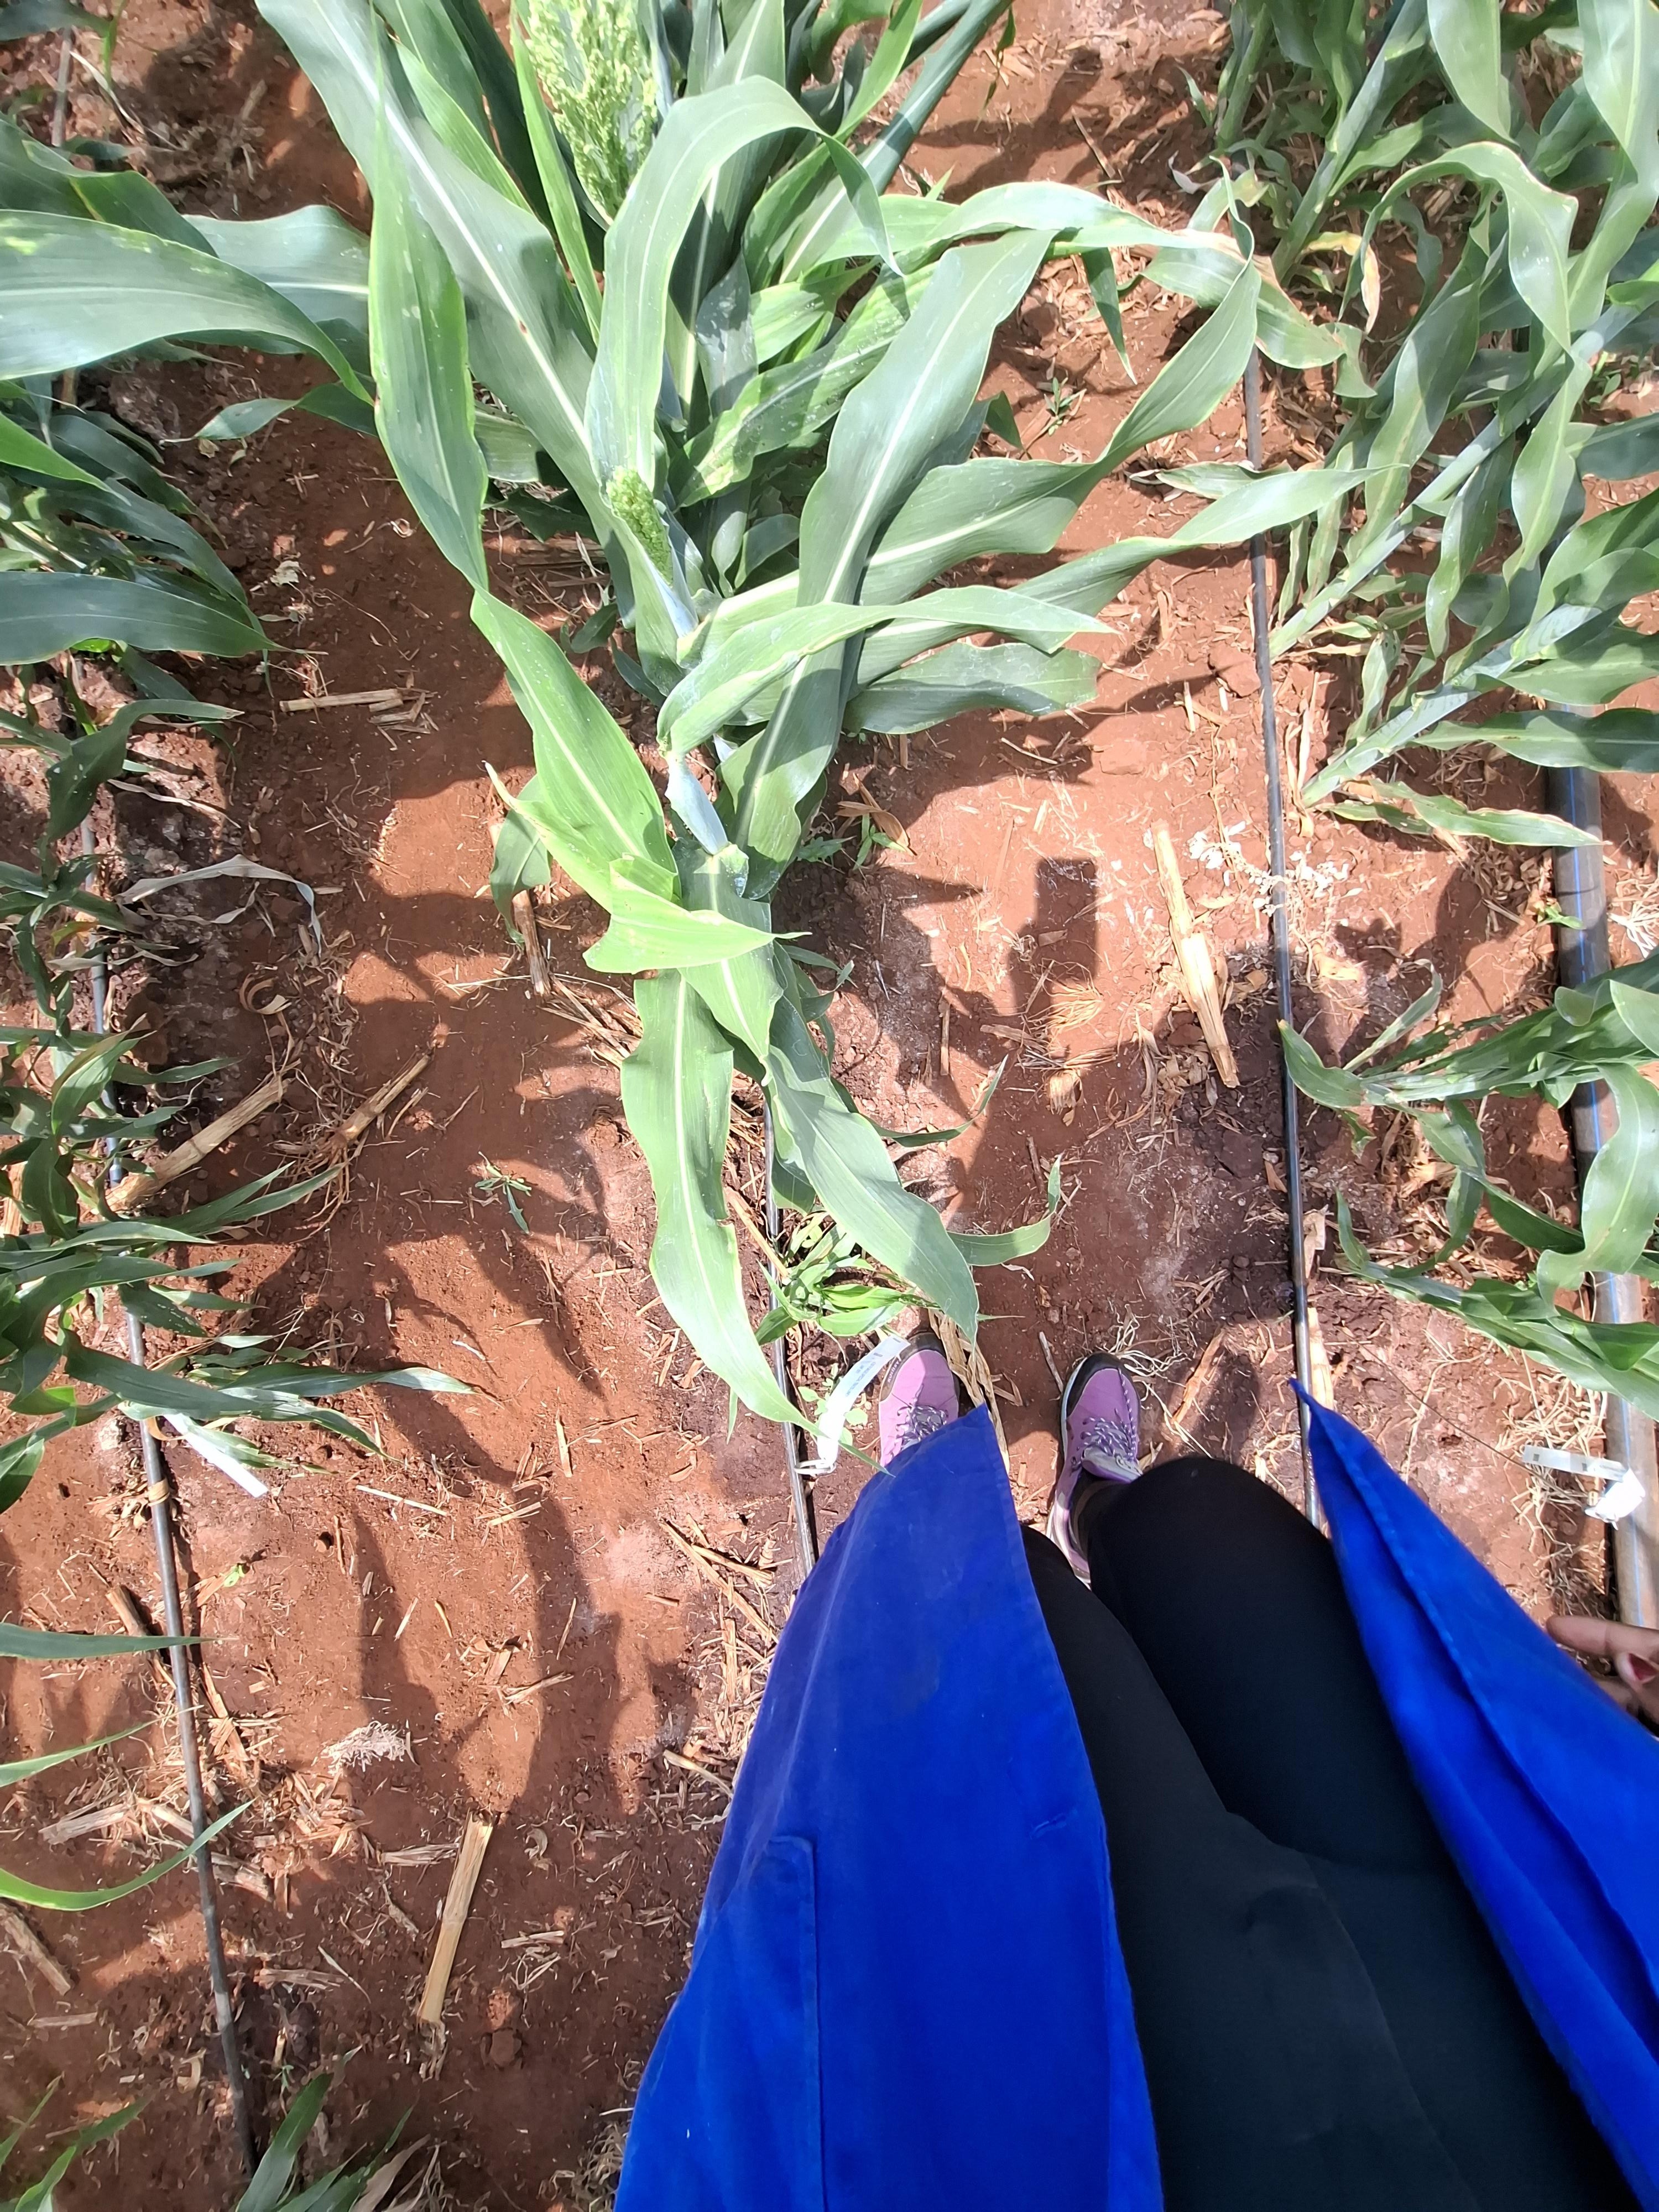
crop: sorghum
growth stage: vegetative
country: Kenya
